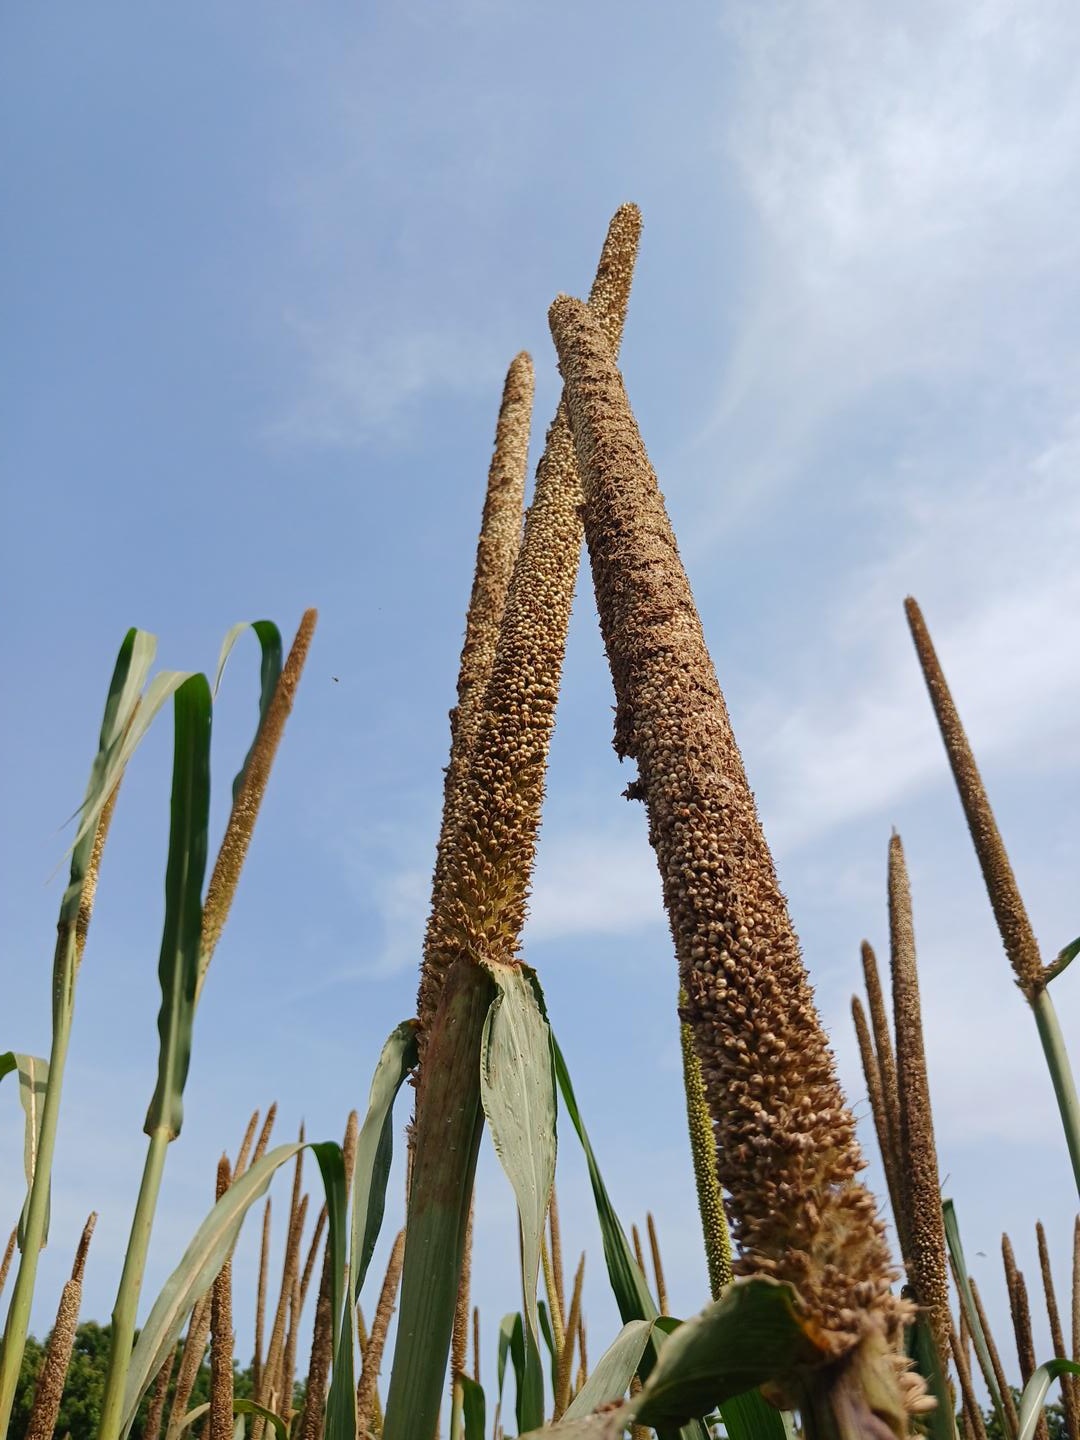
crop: pearl millet
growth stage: maturity
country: Senegal
